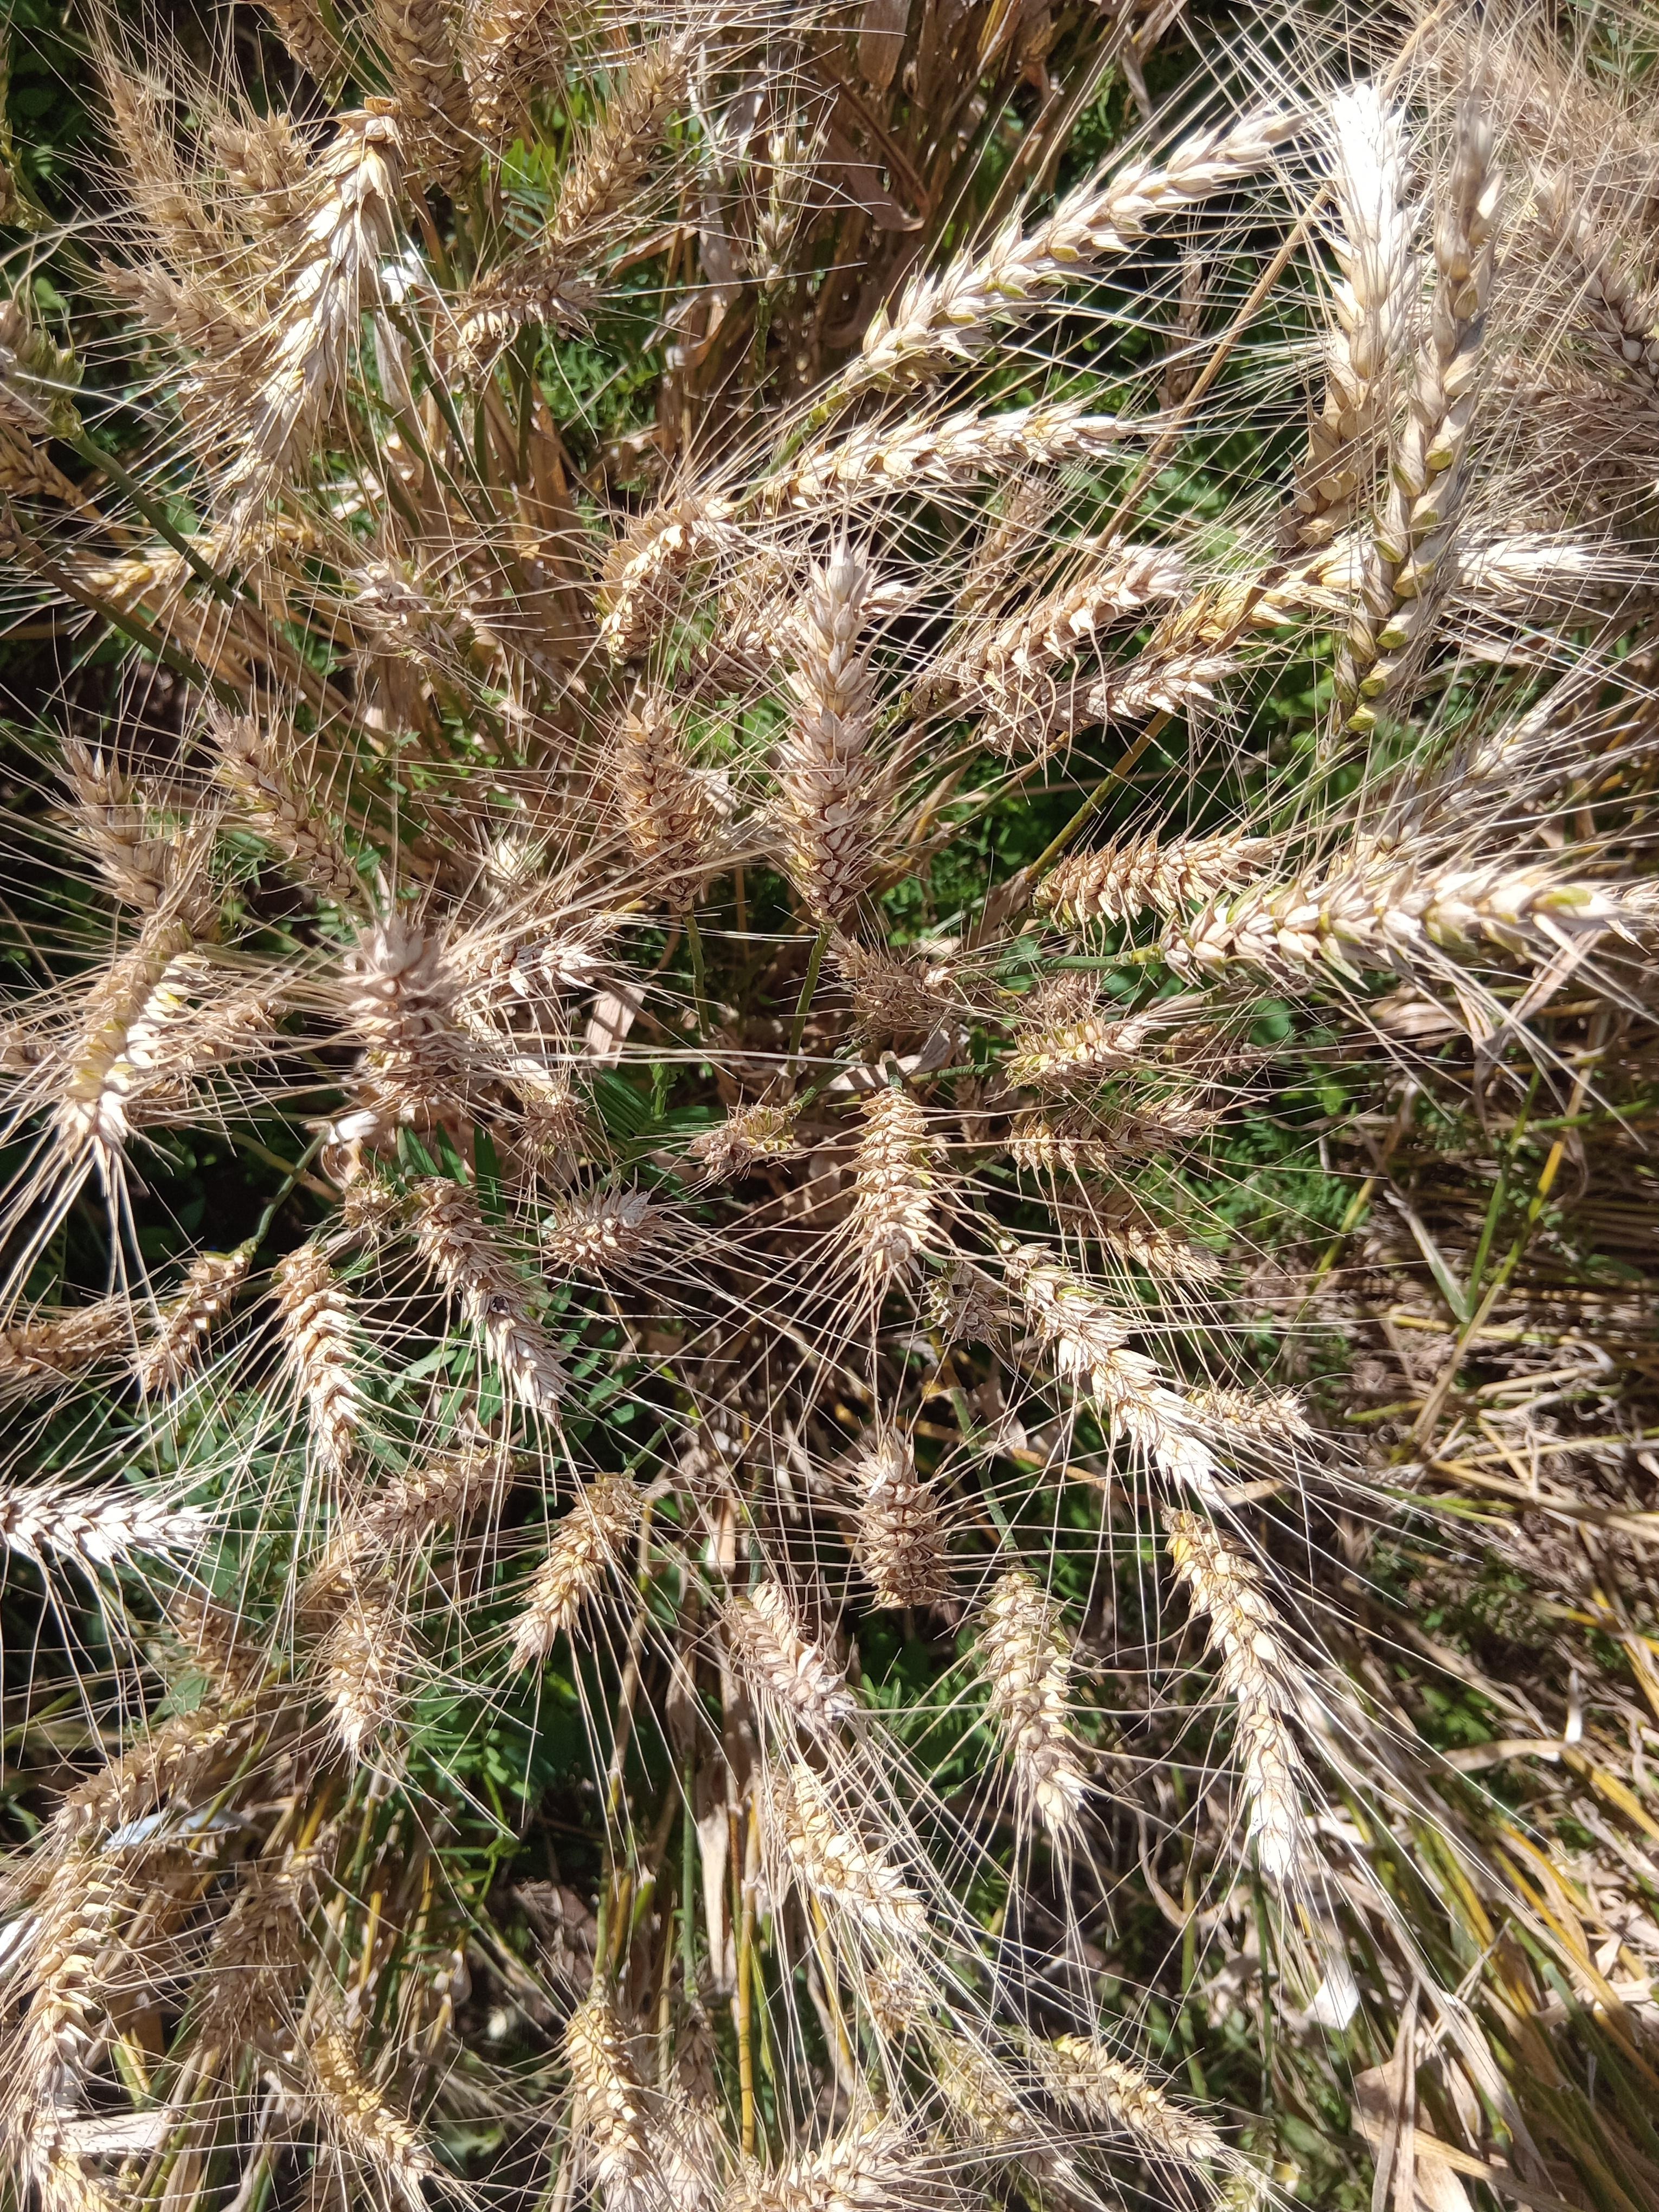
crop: wheat
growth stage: maturity
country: Kenya
